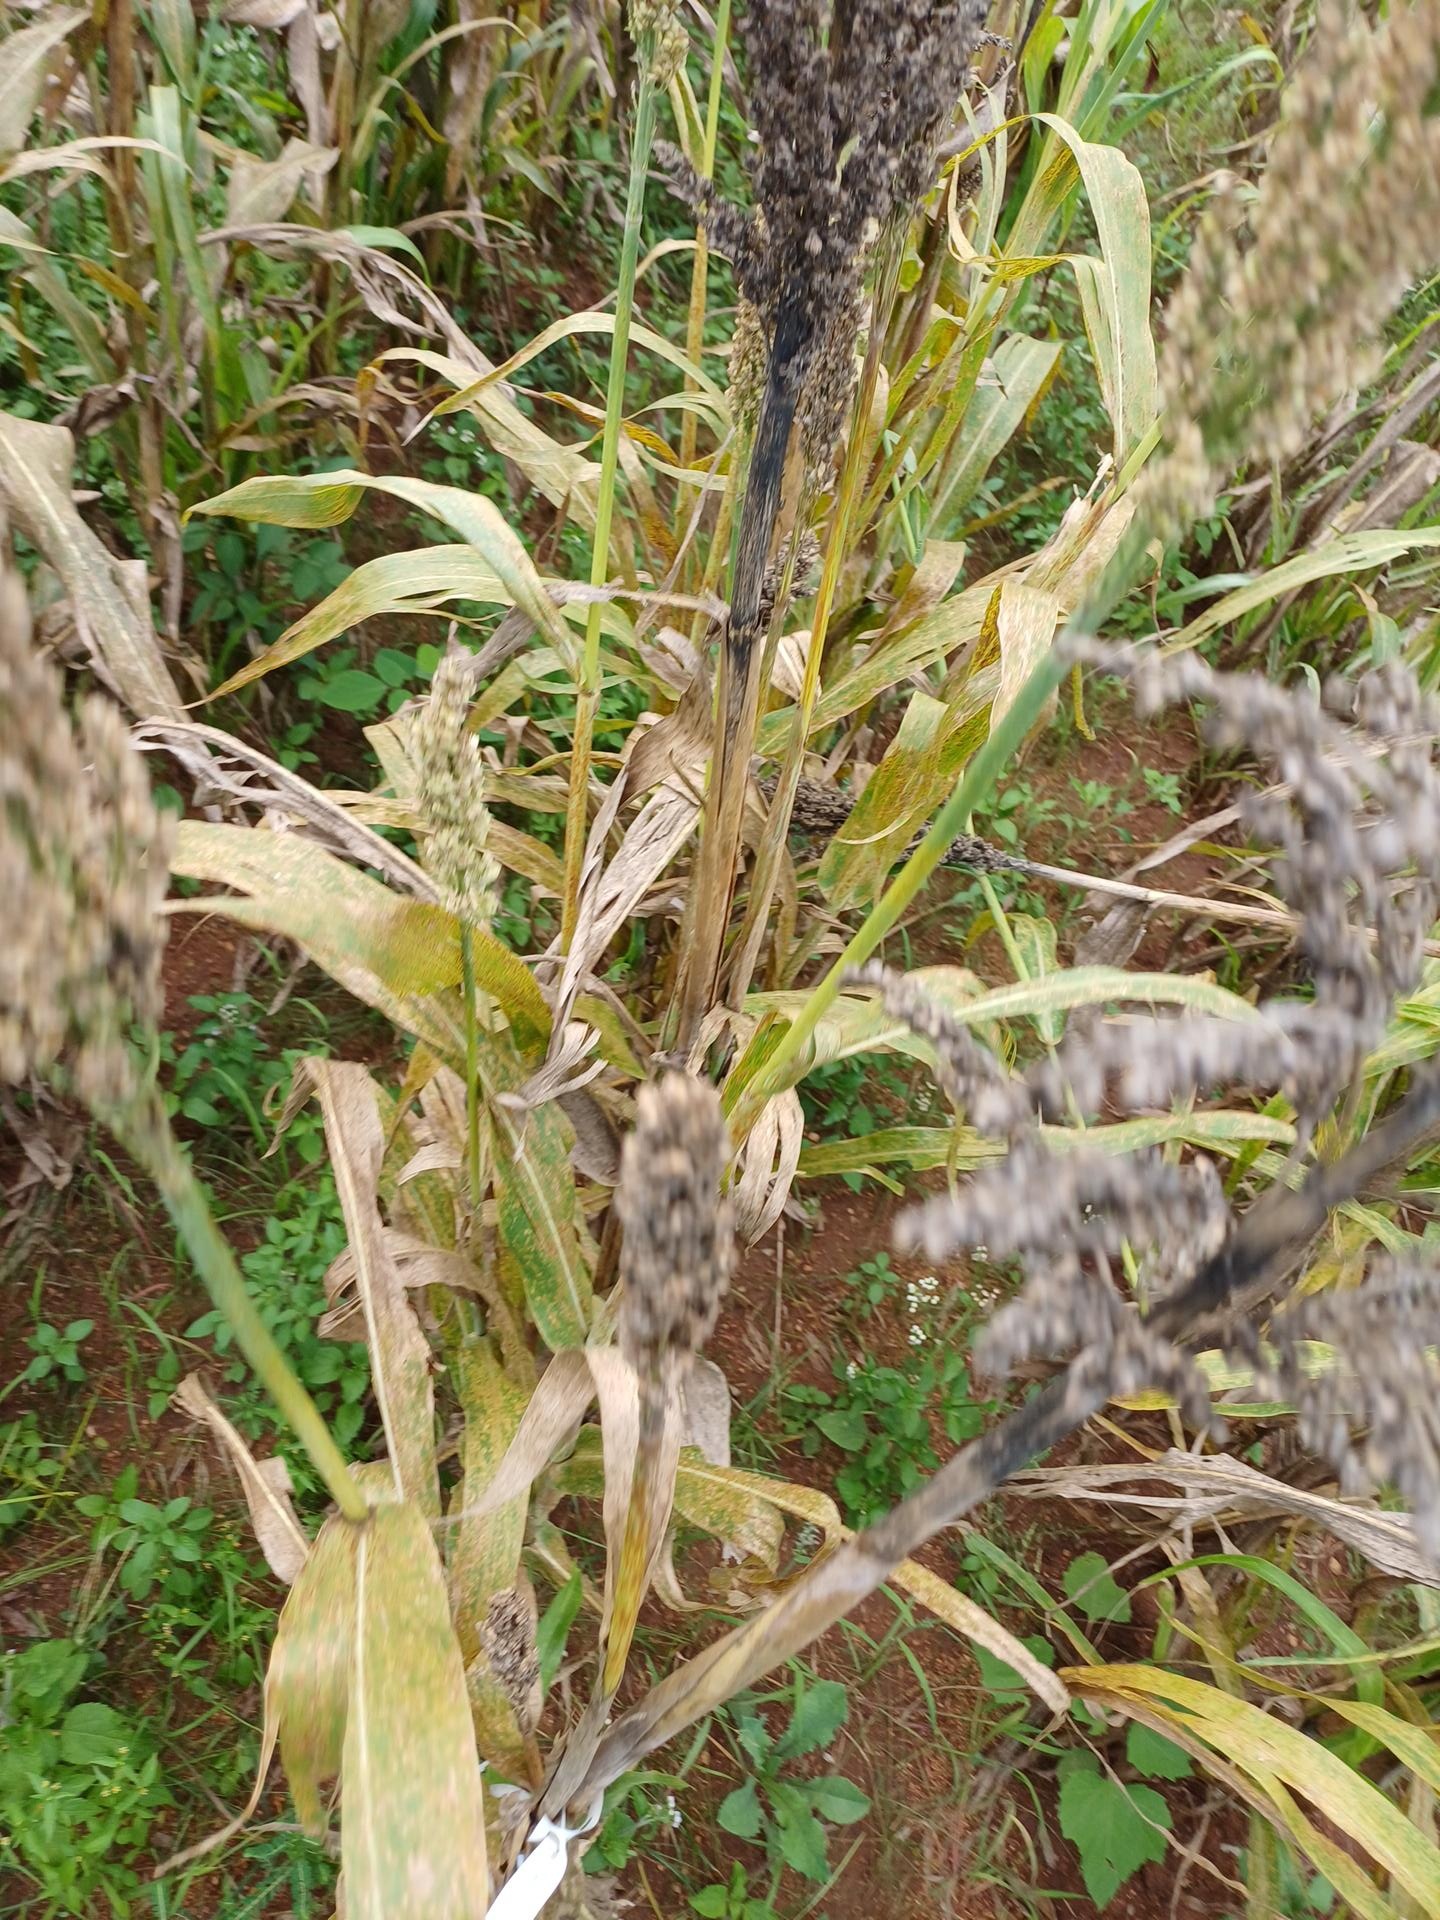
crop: sorghum
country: Kenya
